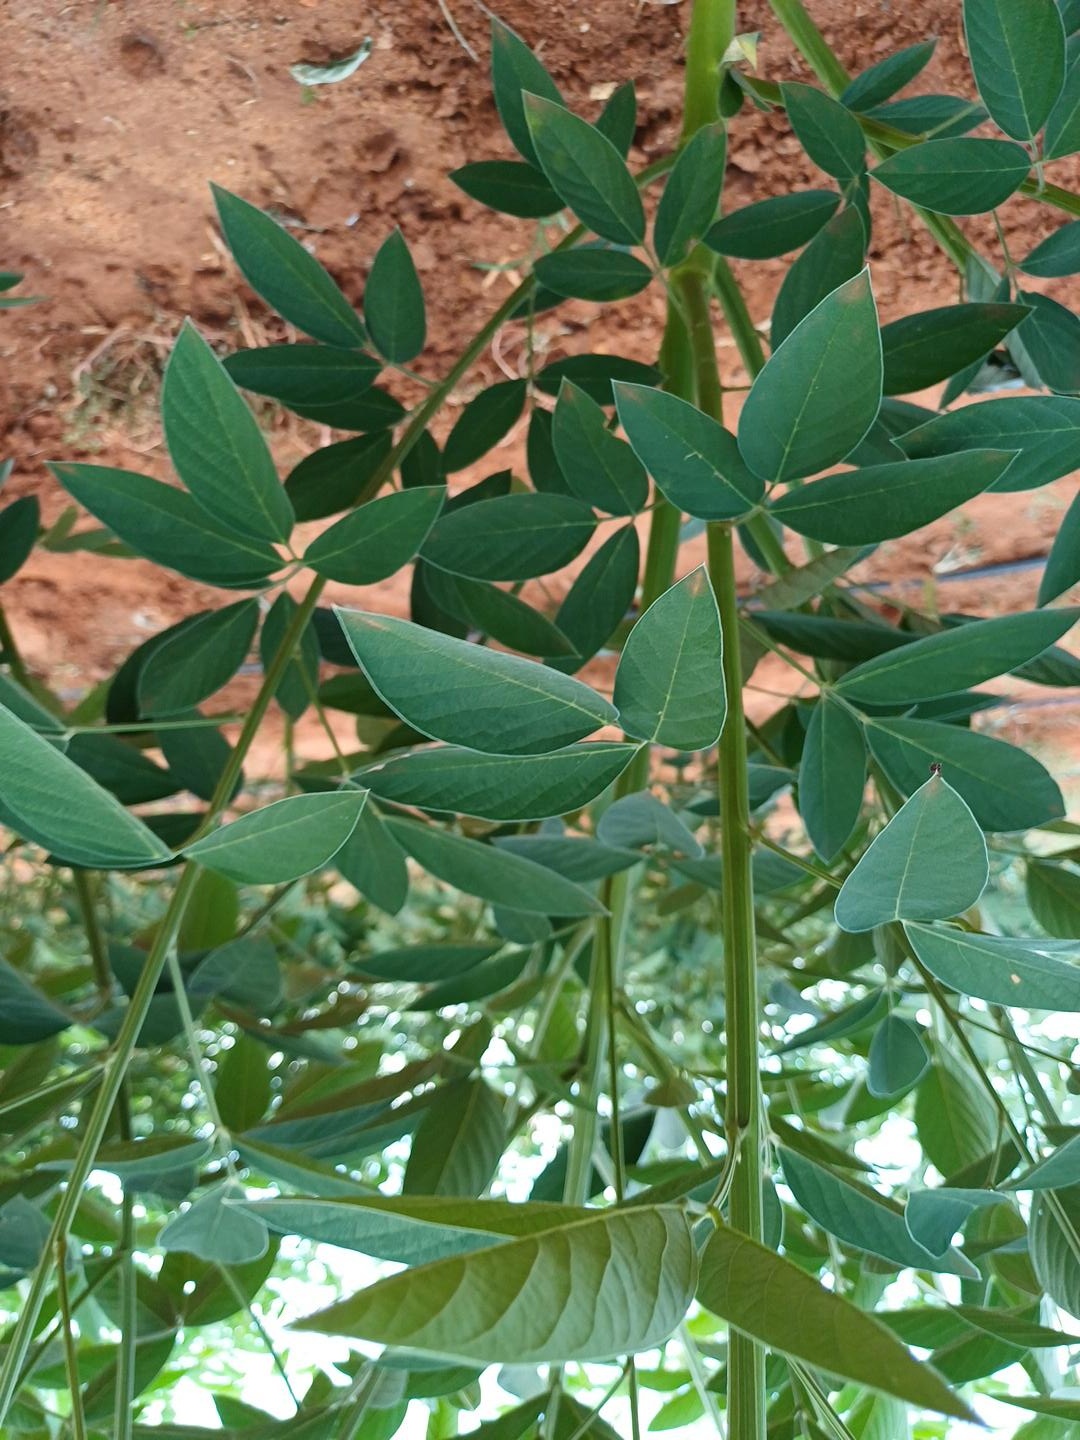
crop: pigeonpea
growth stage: flowering
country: Kenya
